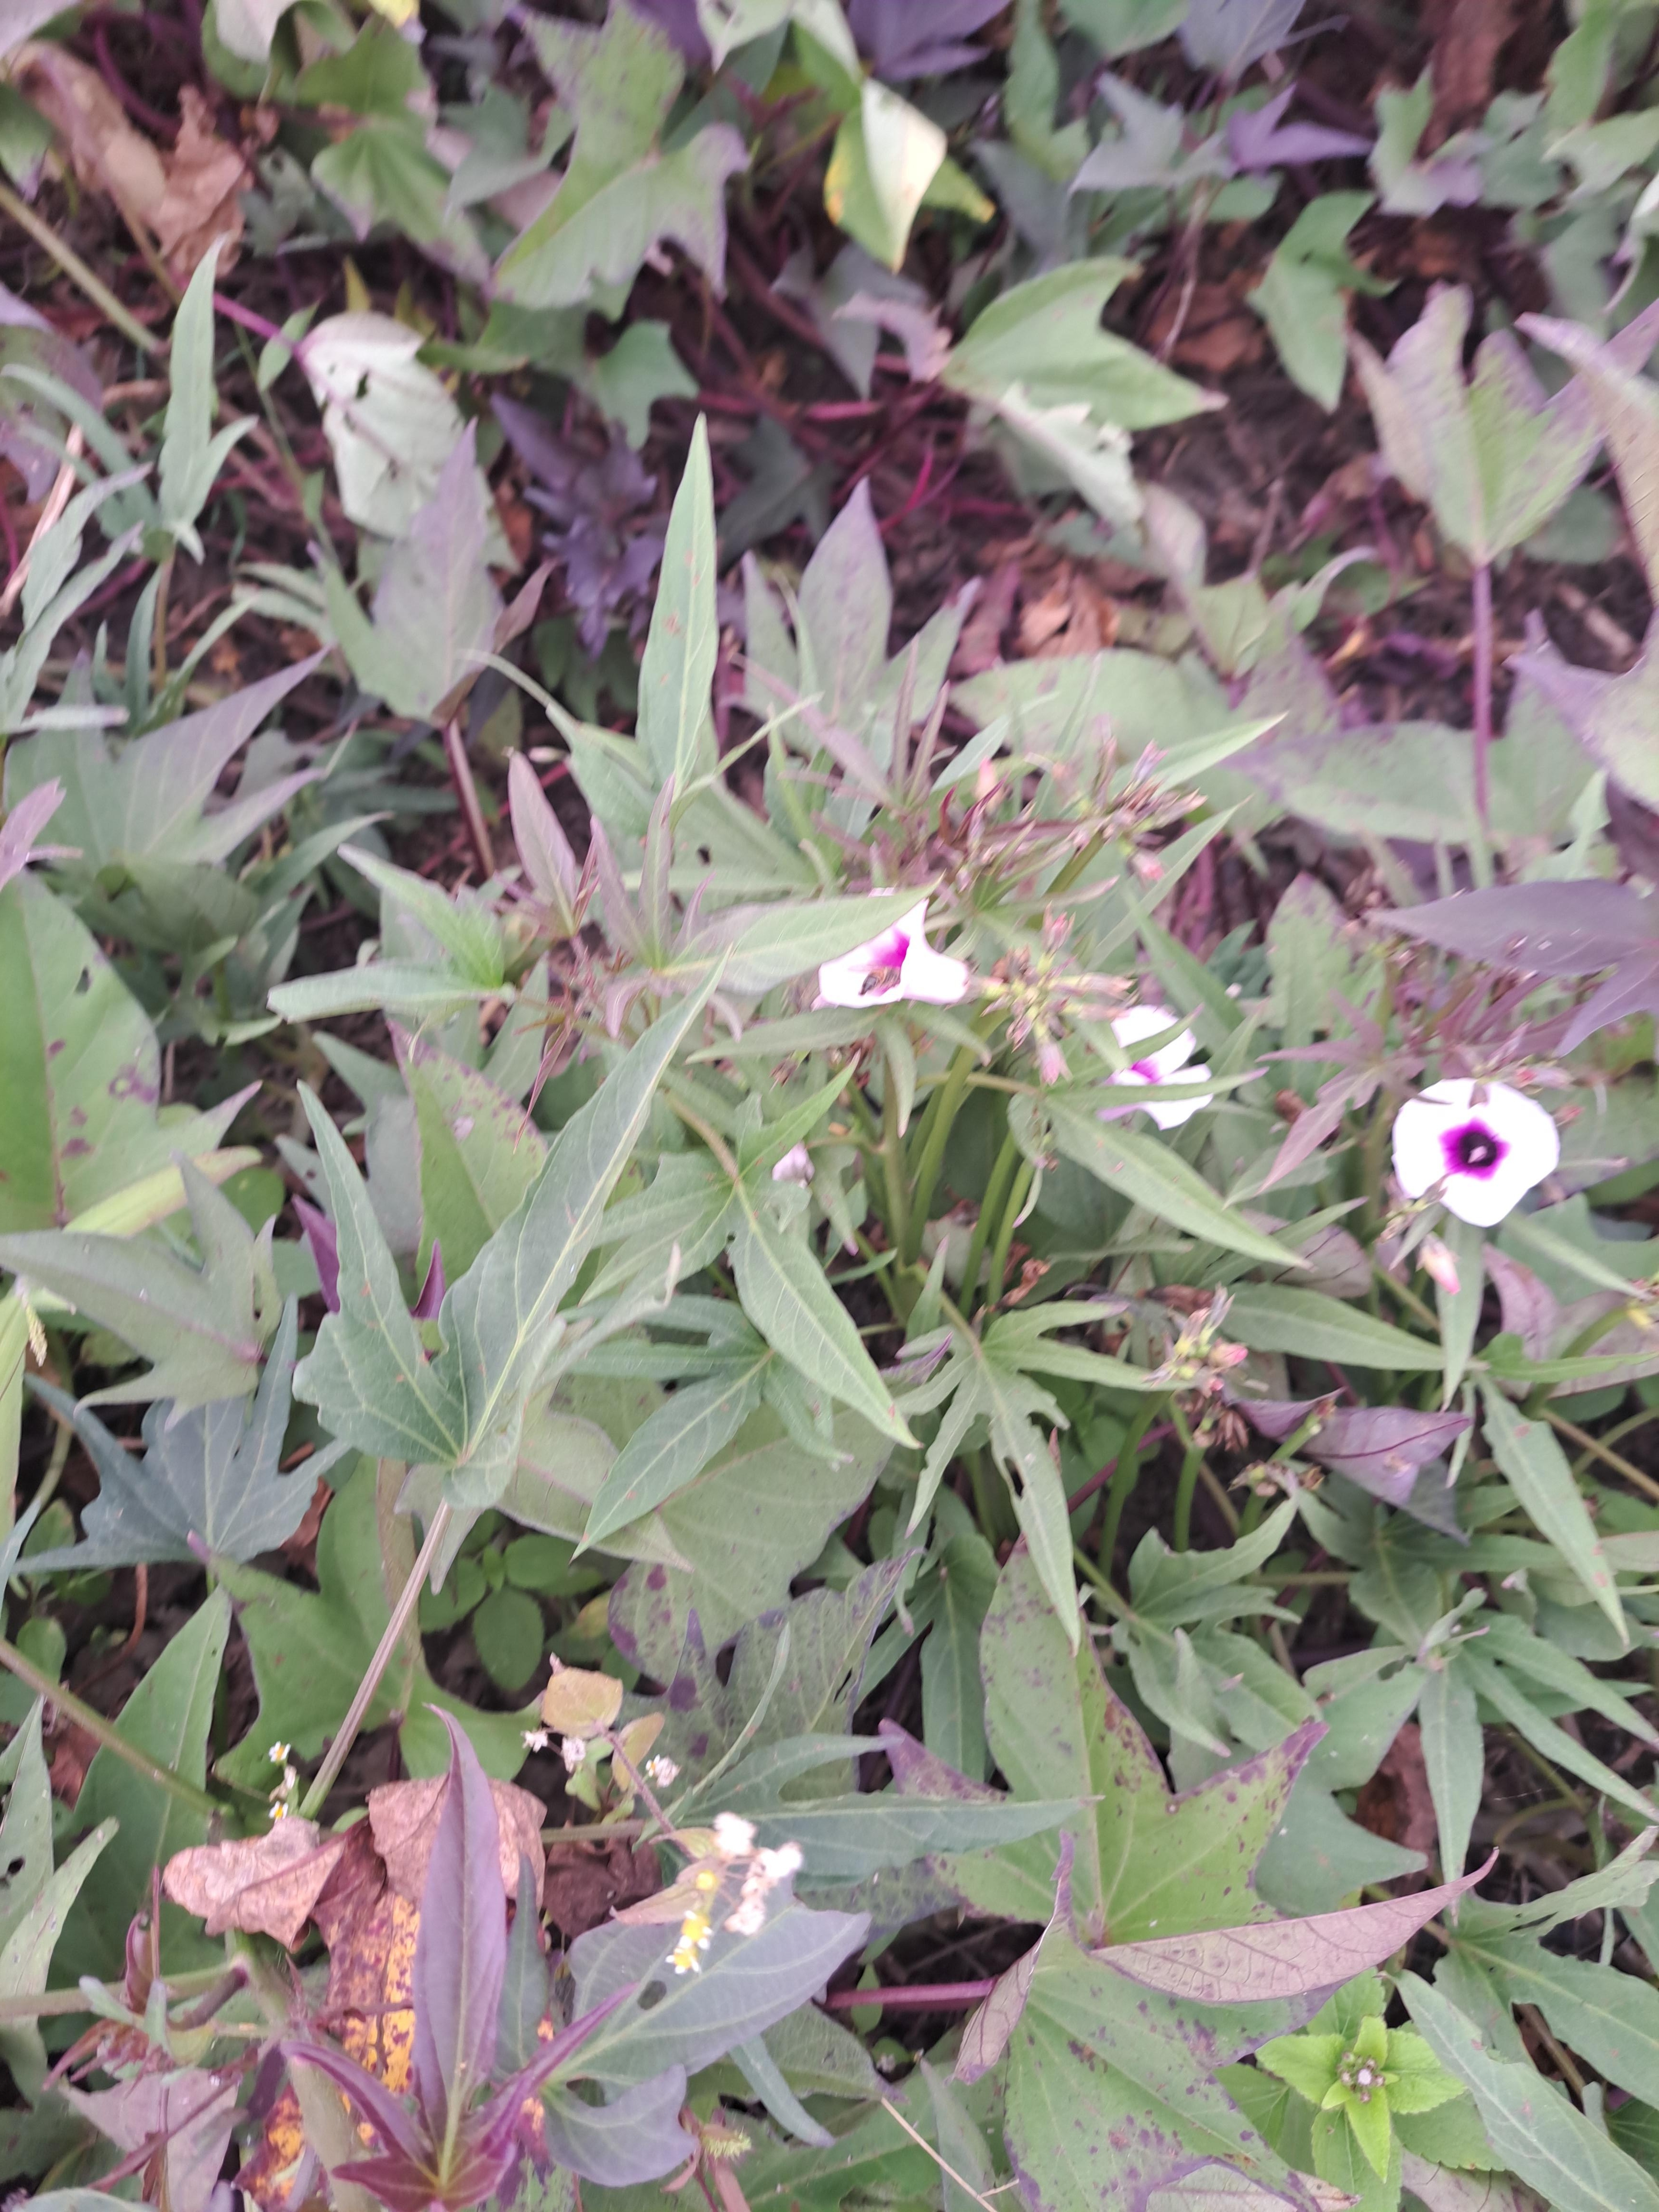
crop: sweet potato
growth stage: flowering
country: Tanzania
